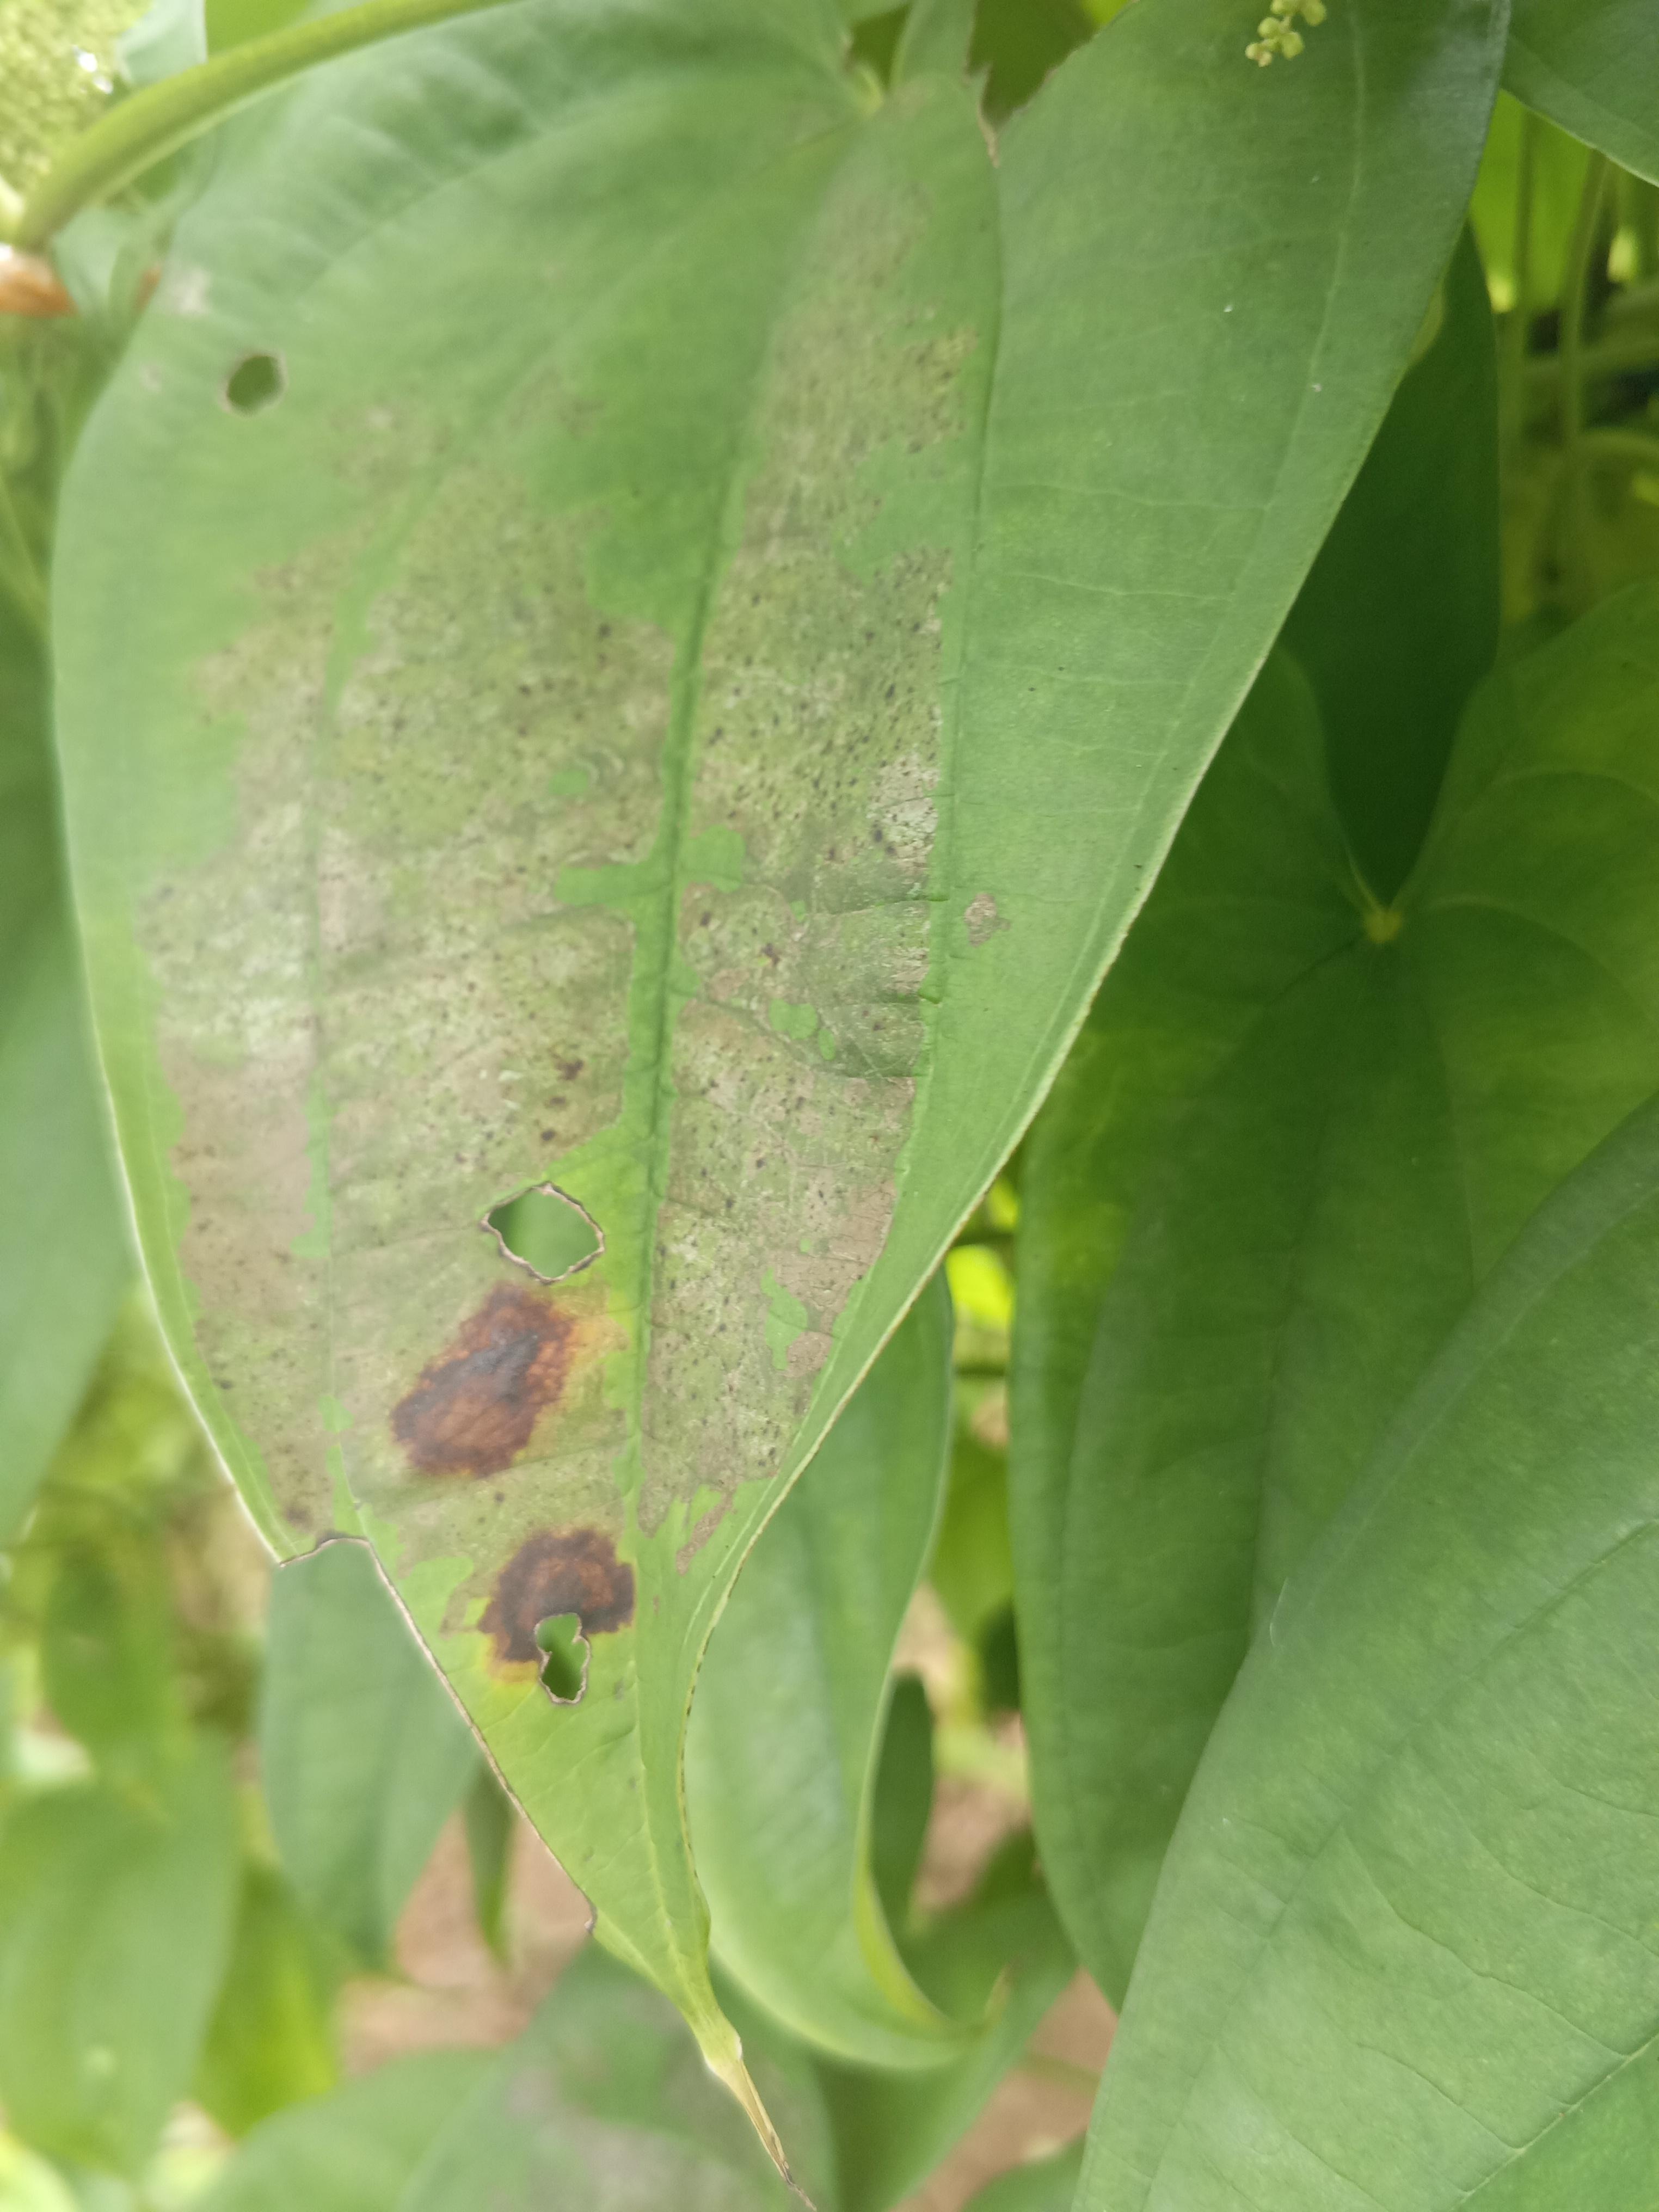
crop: yam
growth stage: vegetative
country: Nigeria
